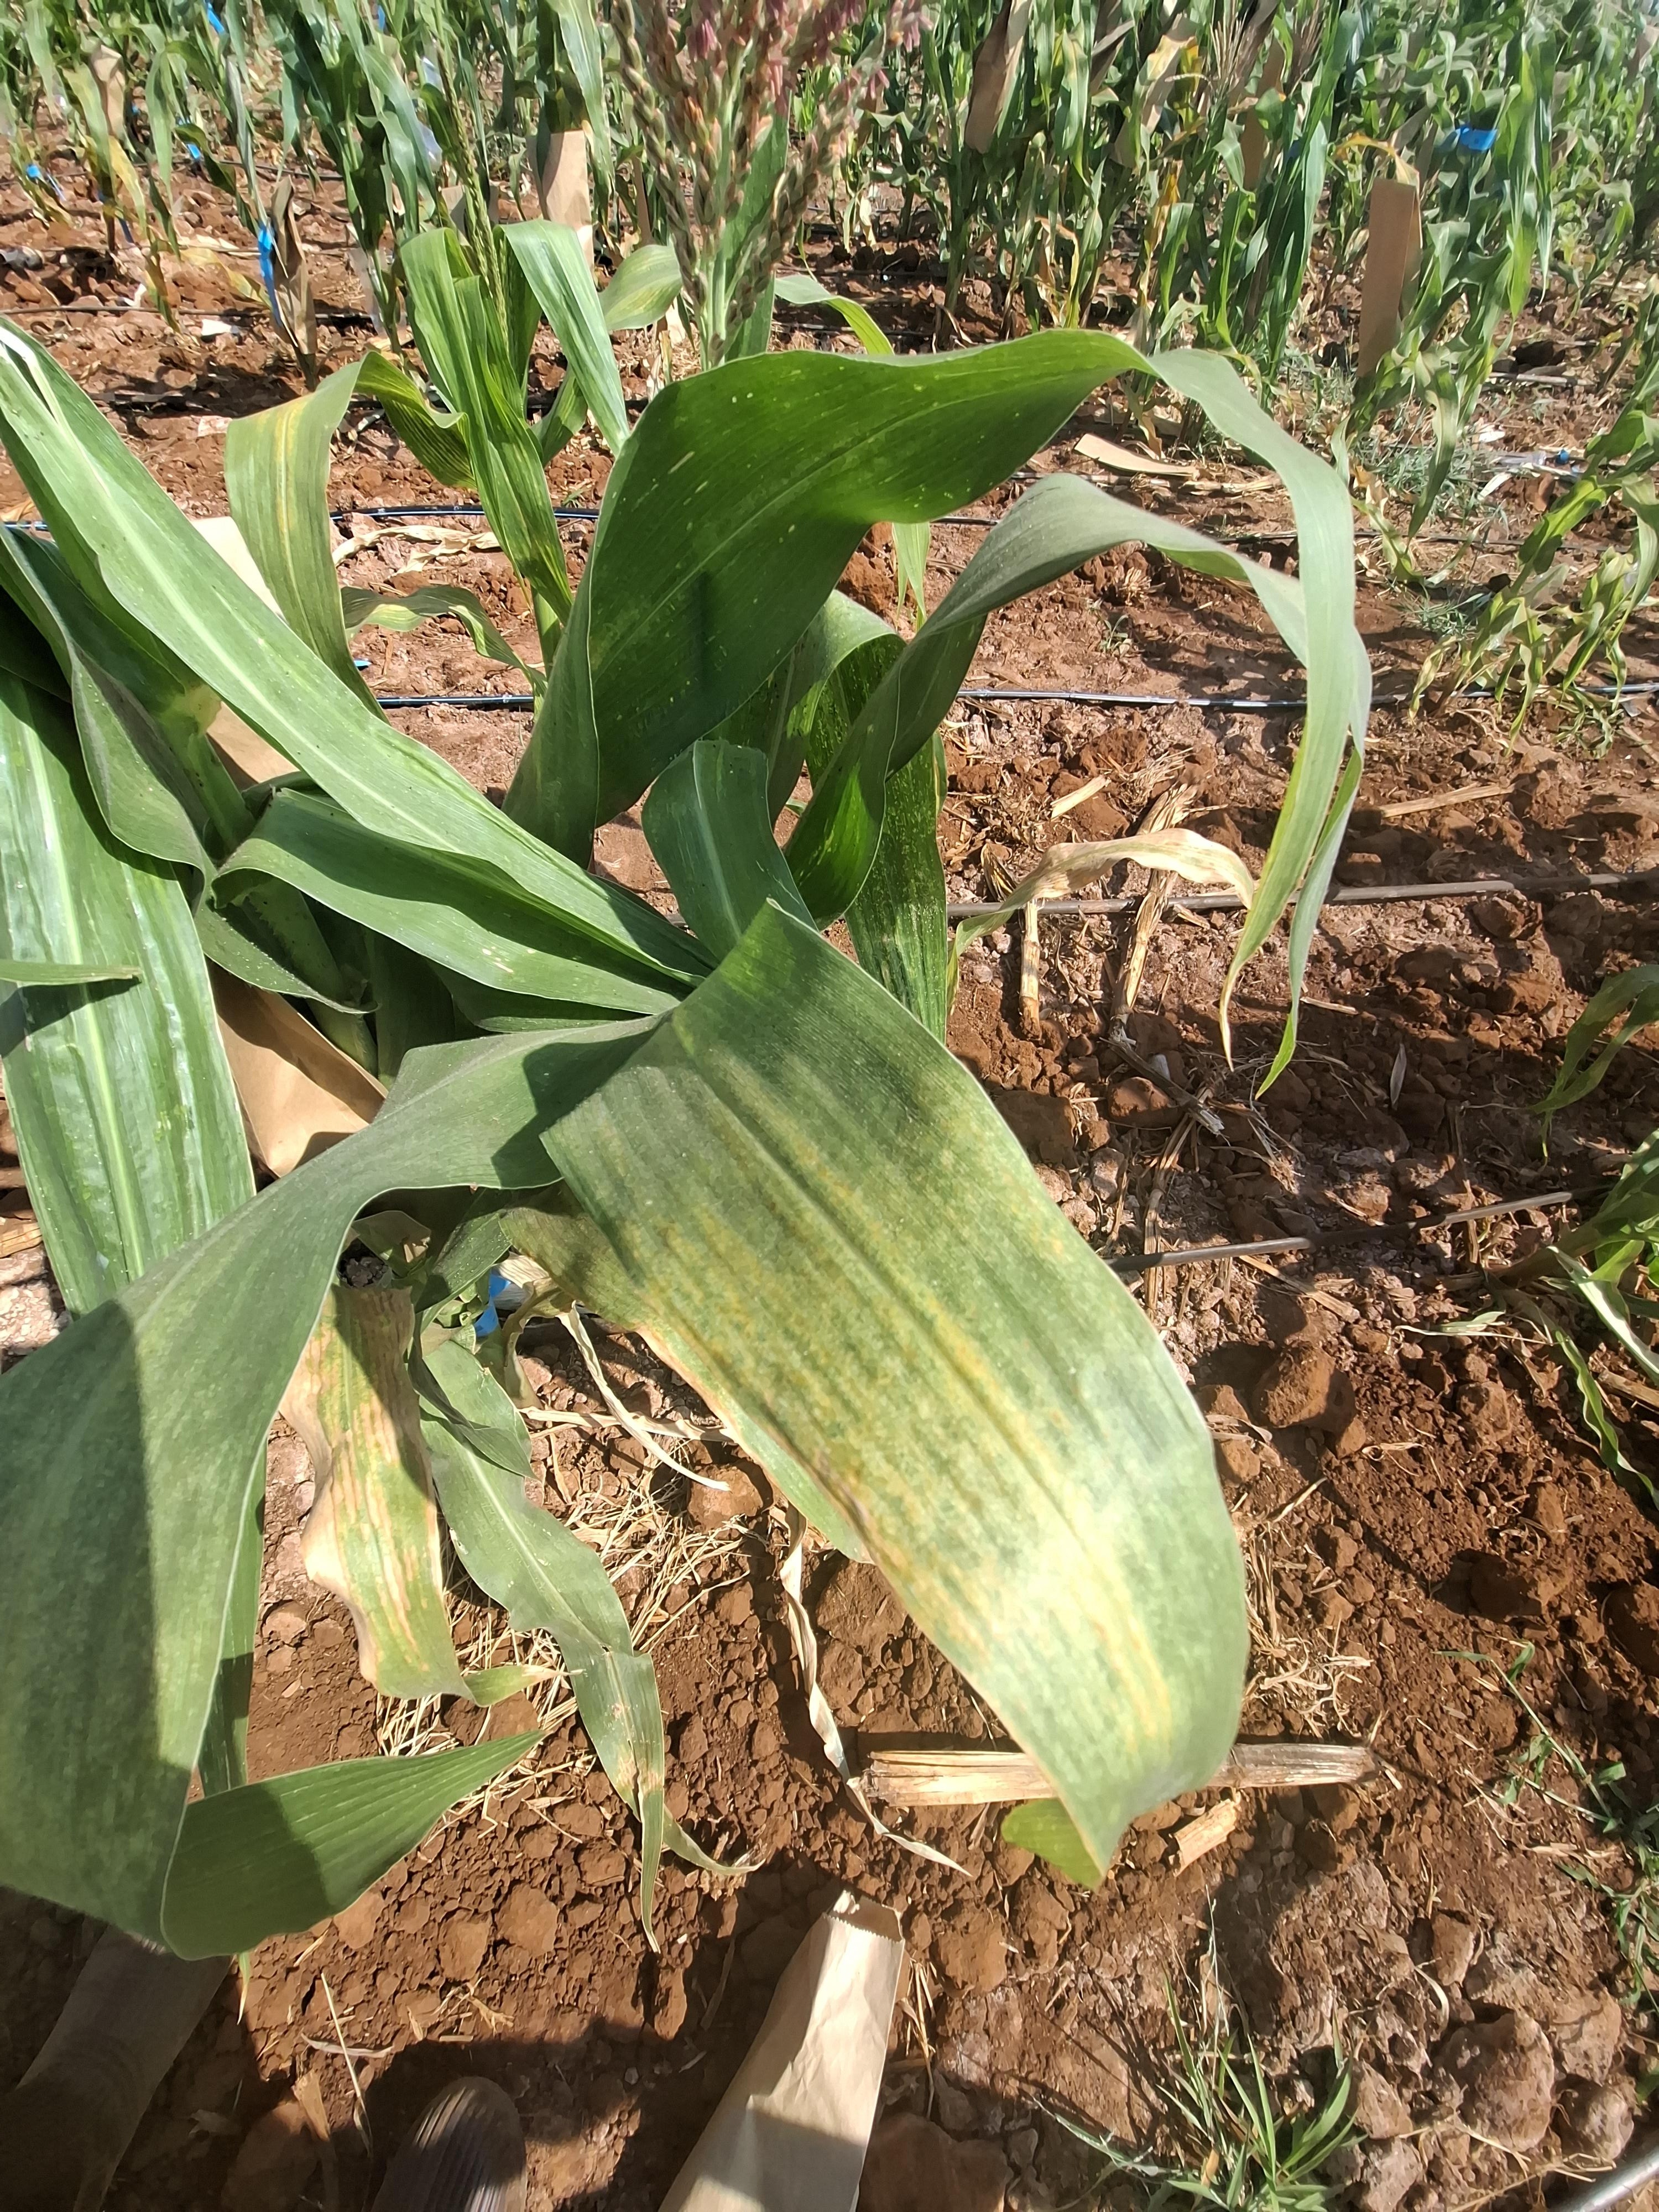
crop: maize
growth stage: flowering
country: Kenya
